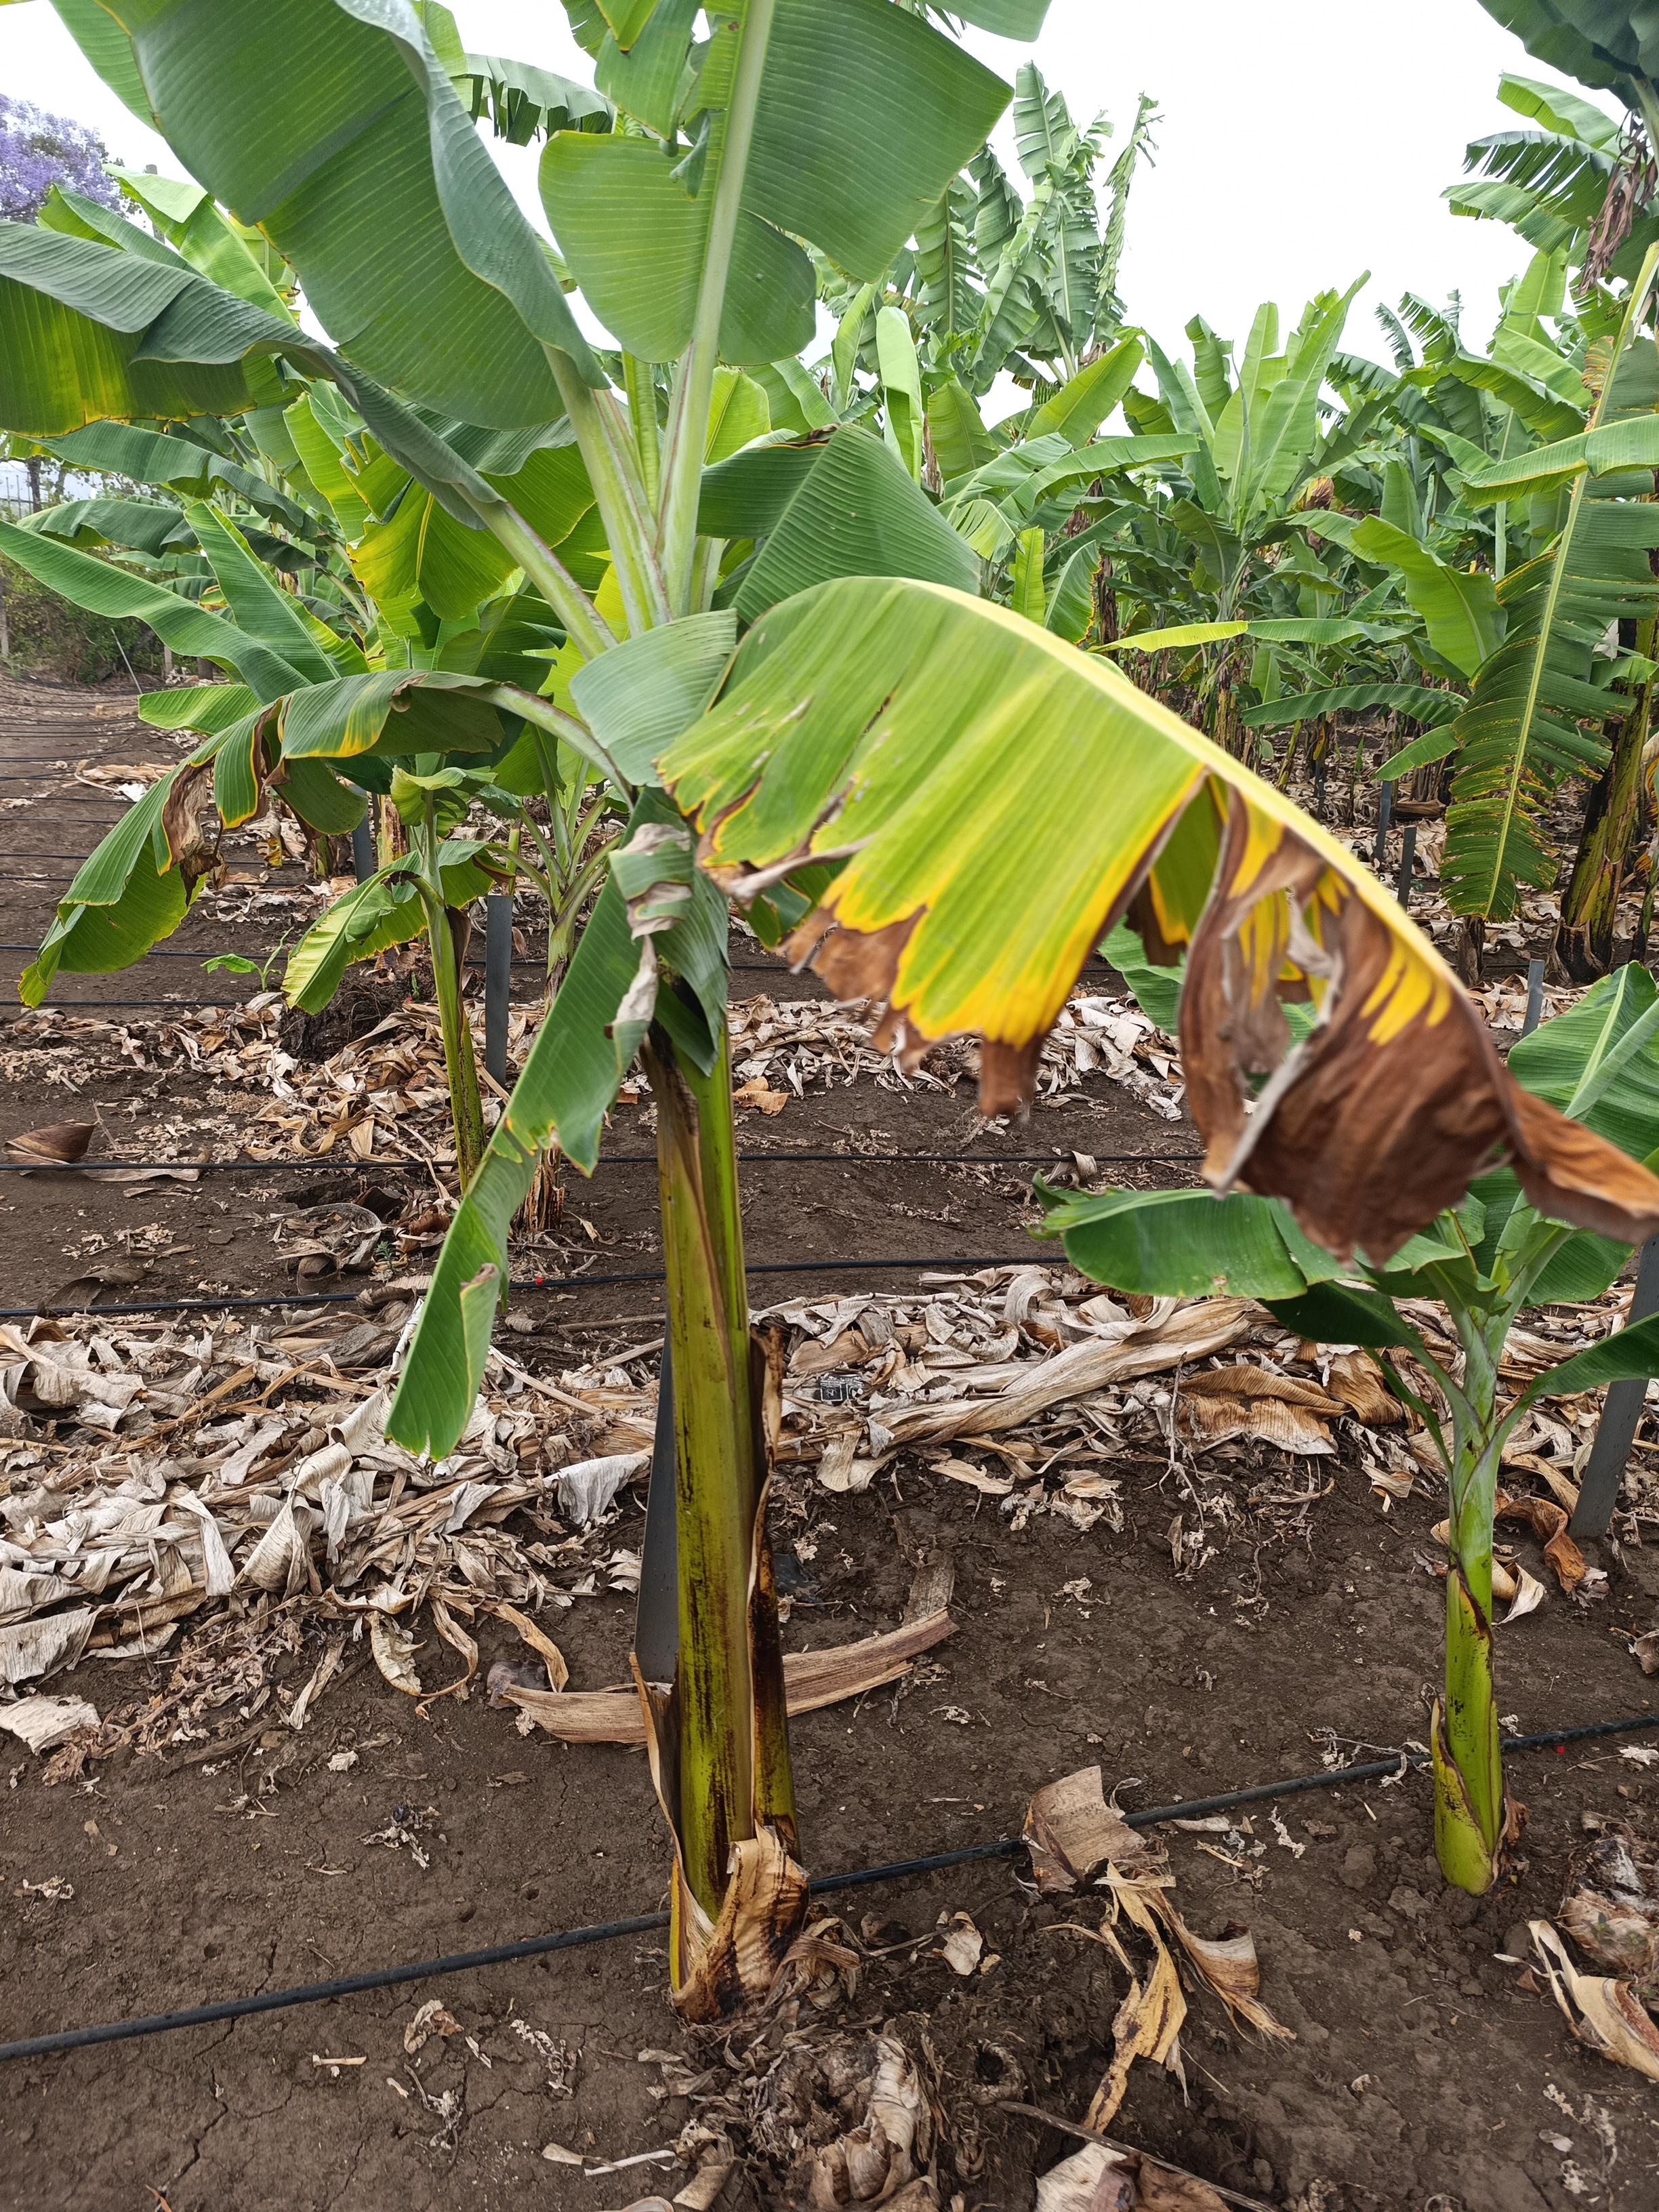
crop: banana
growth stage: vegetative
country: Tanzania
